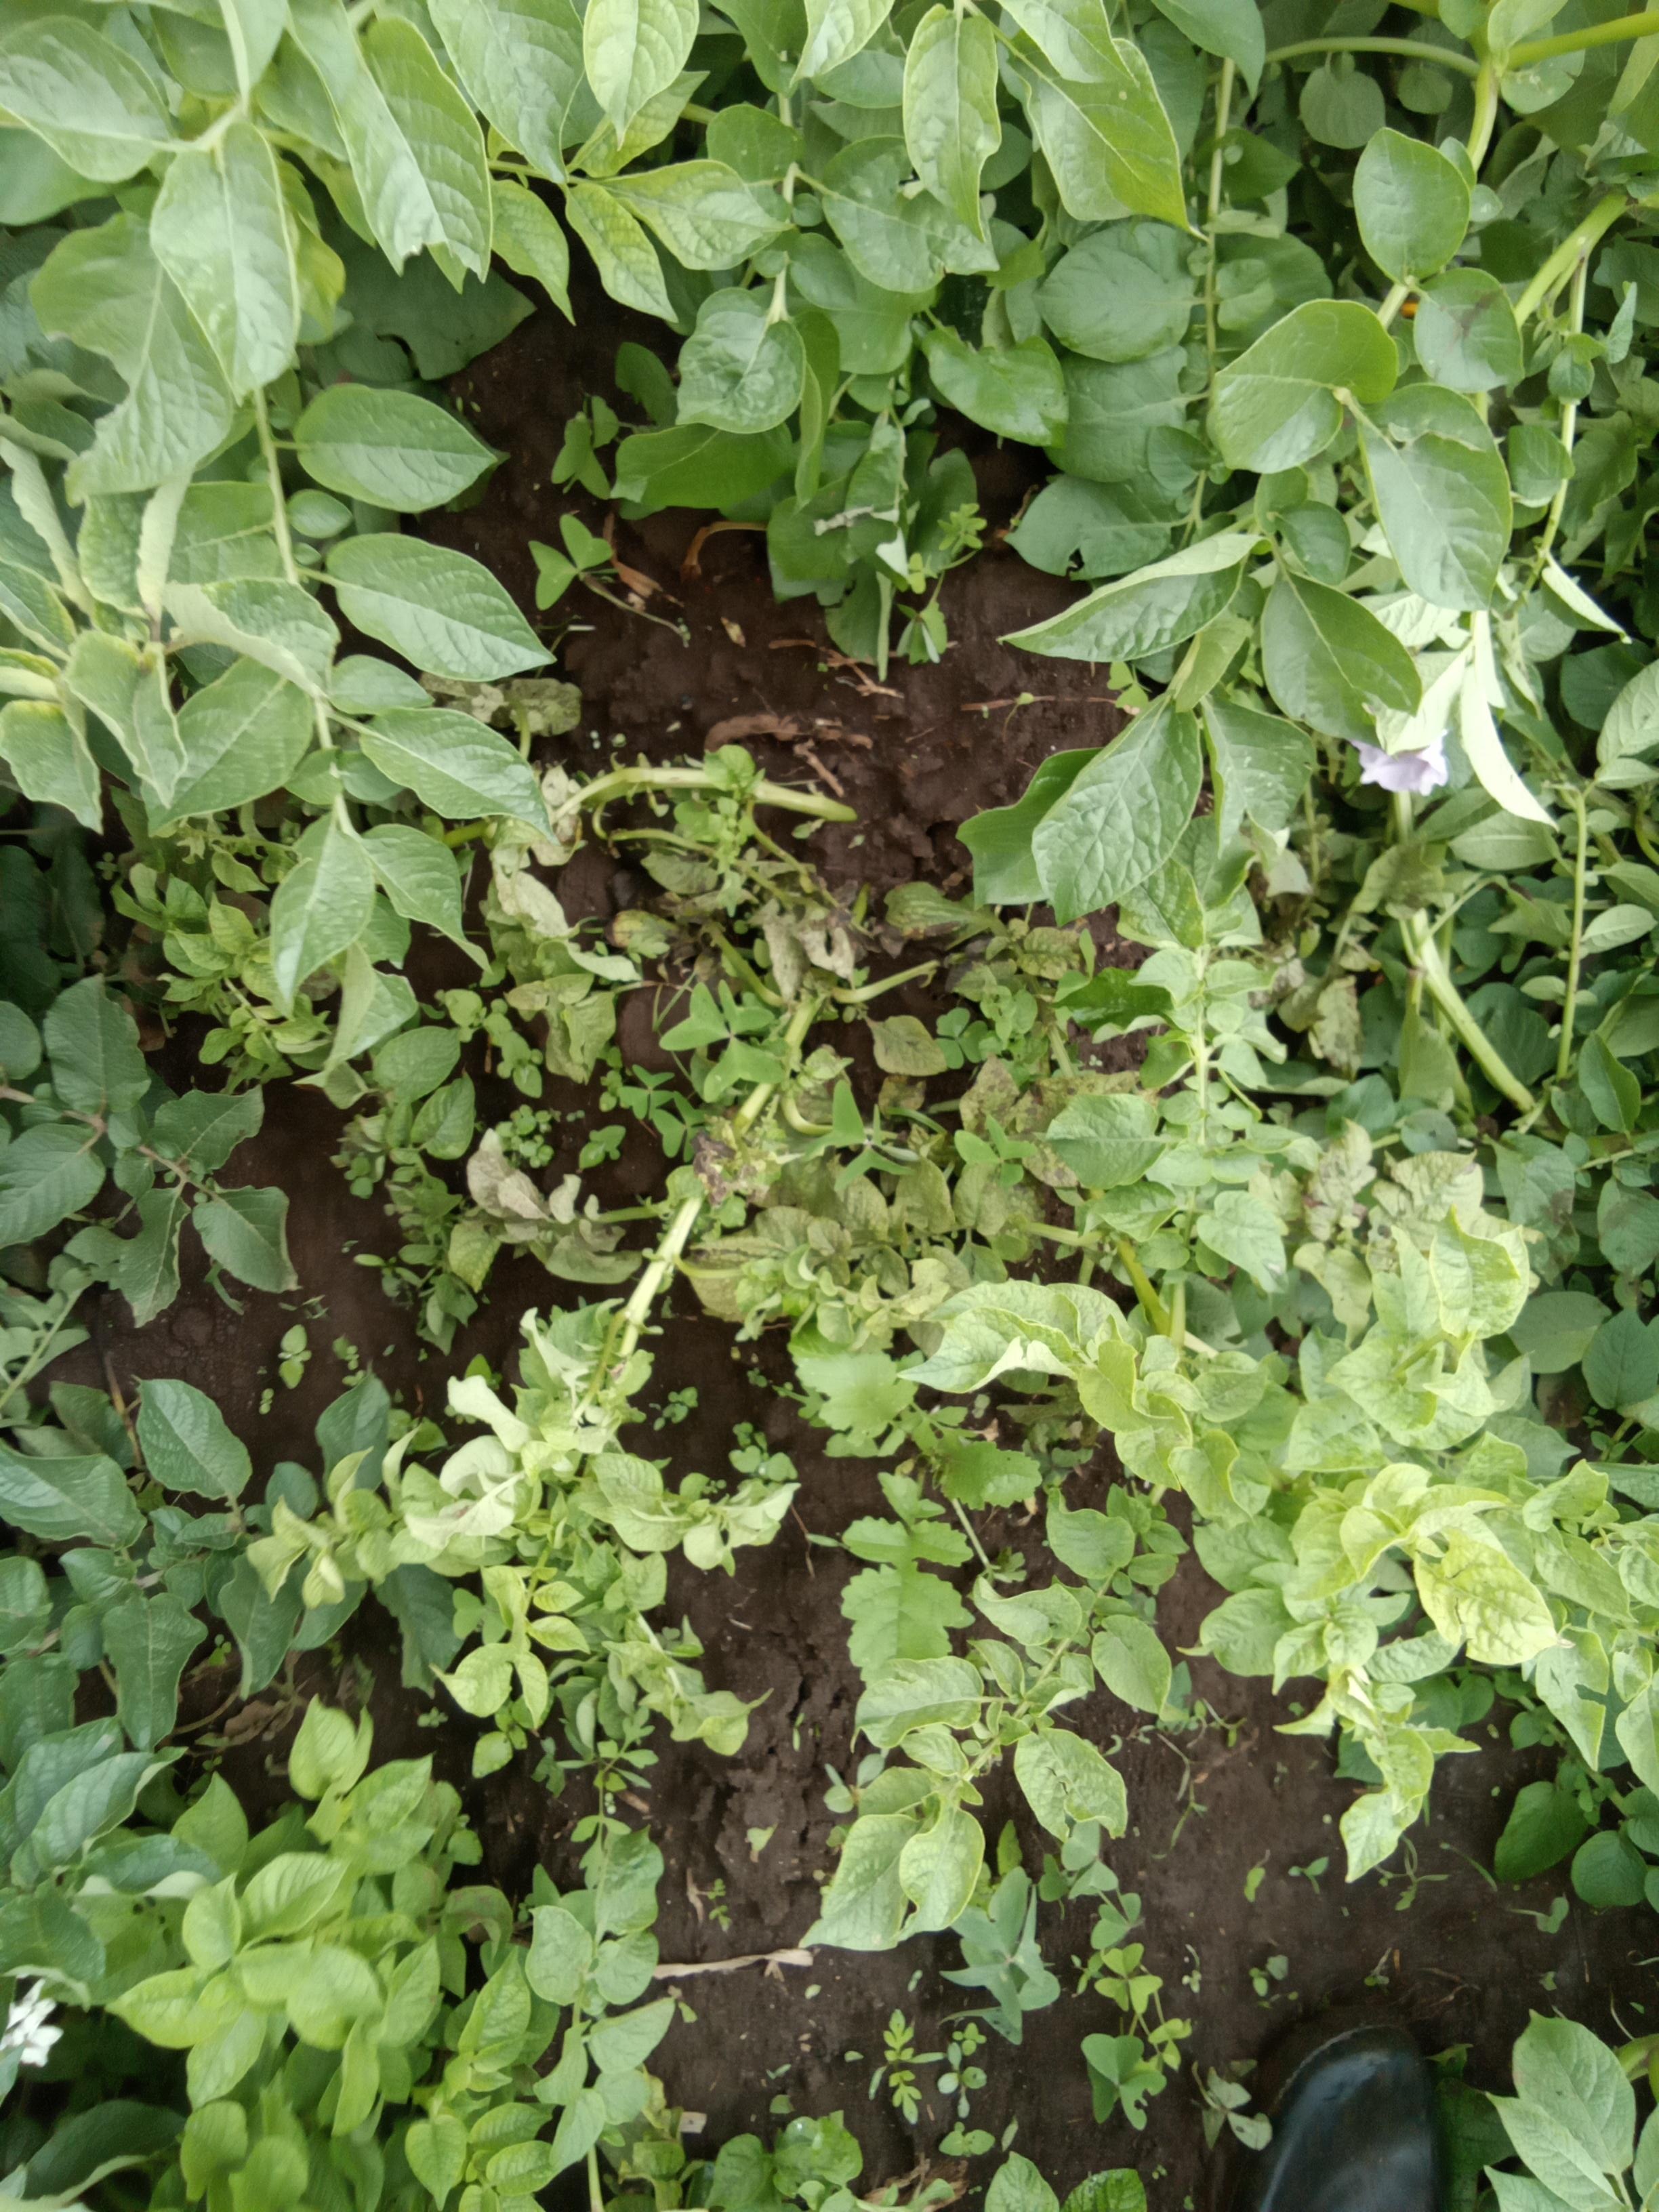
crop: potato
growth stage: vegetative
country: Kenya
